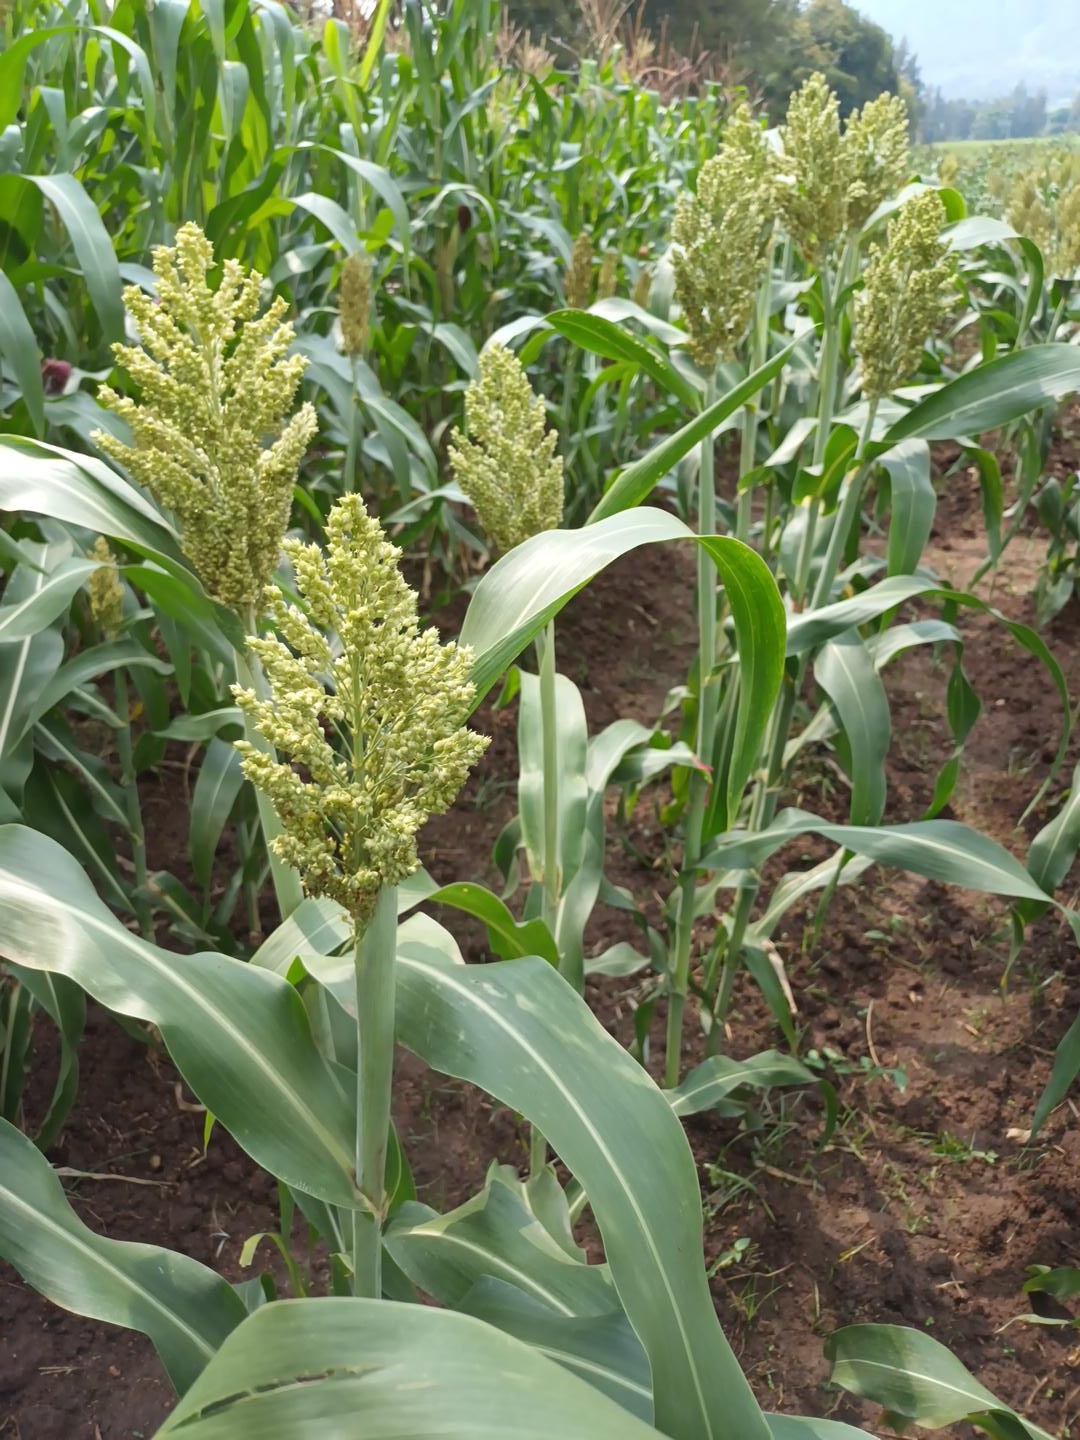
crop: sorghum
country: Kenya
